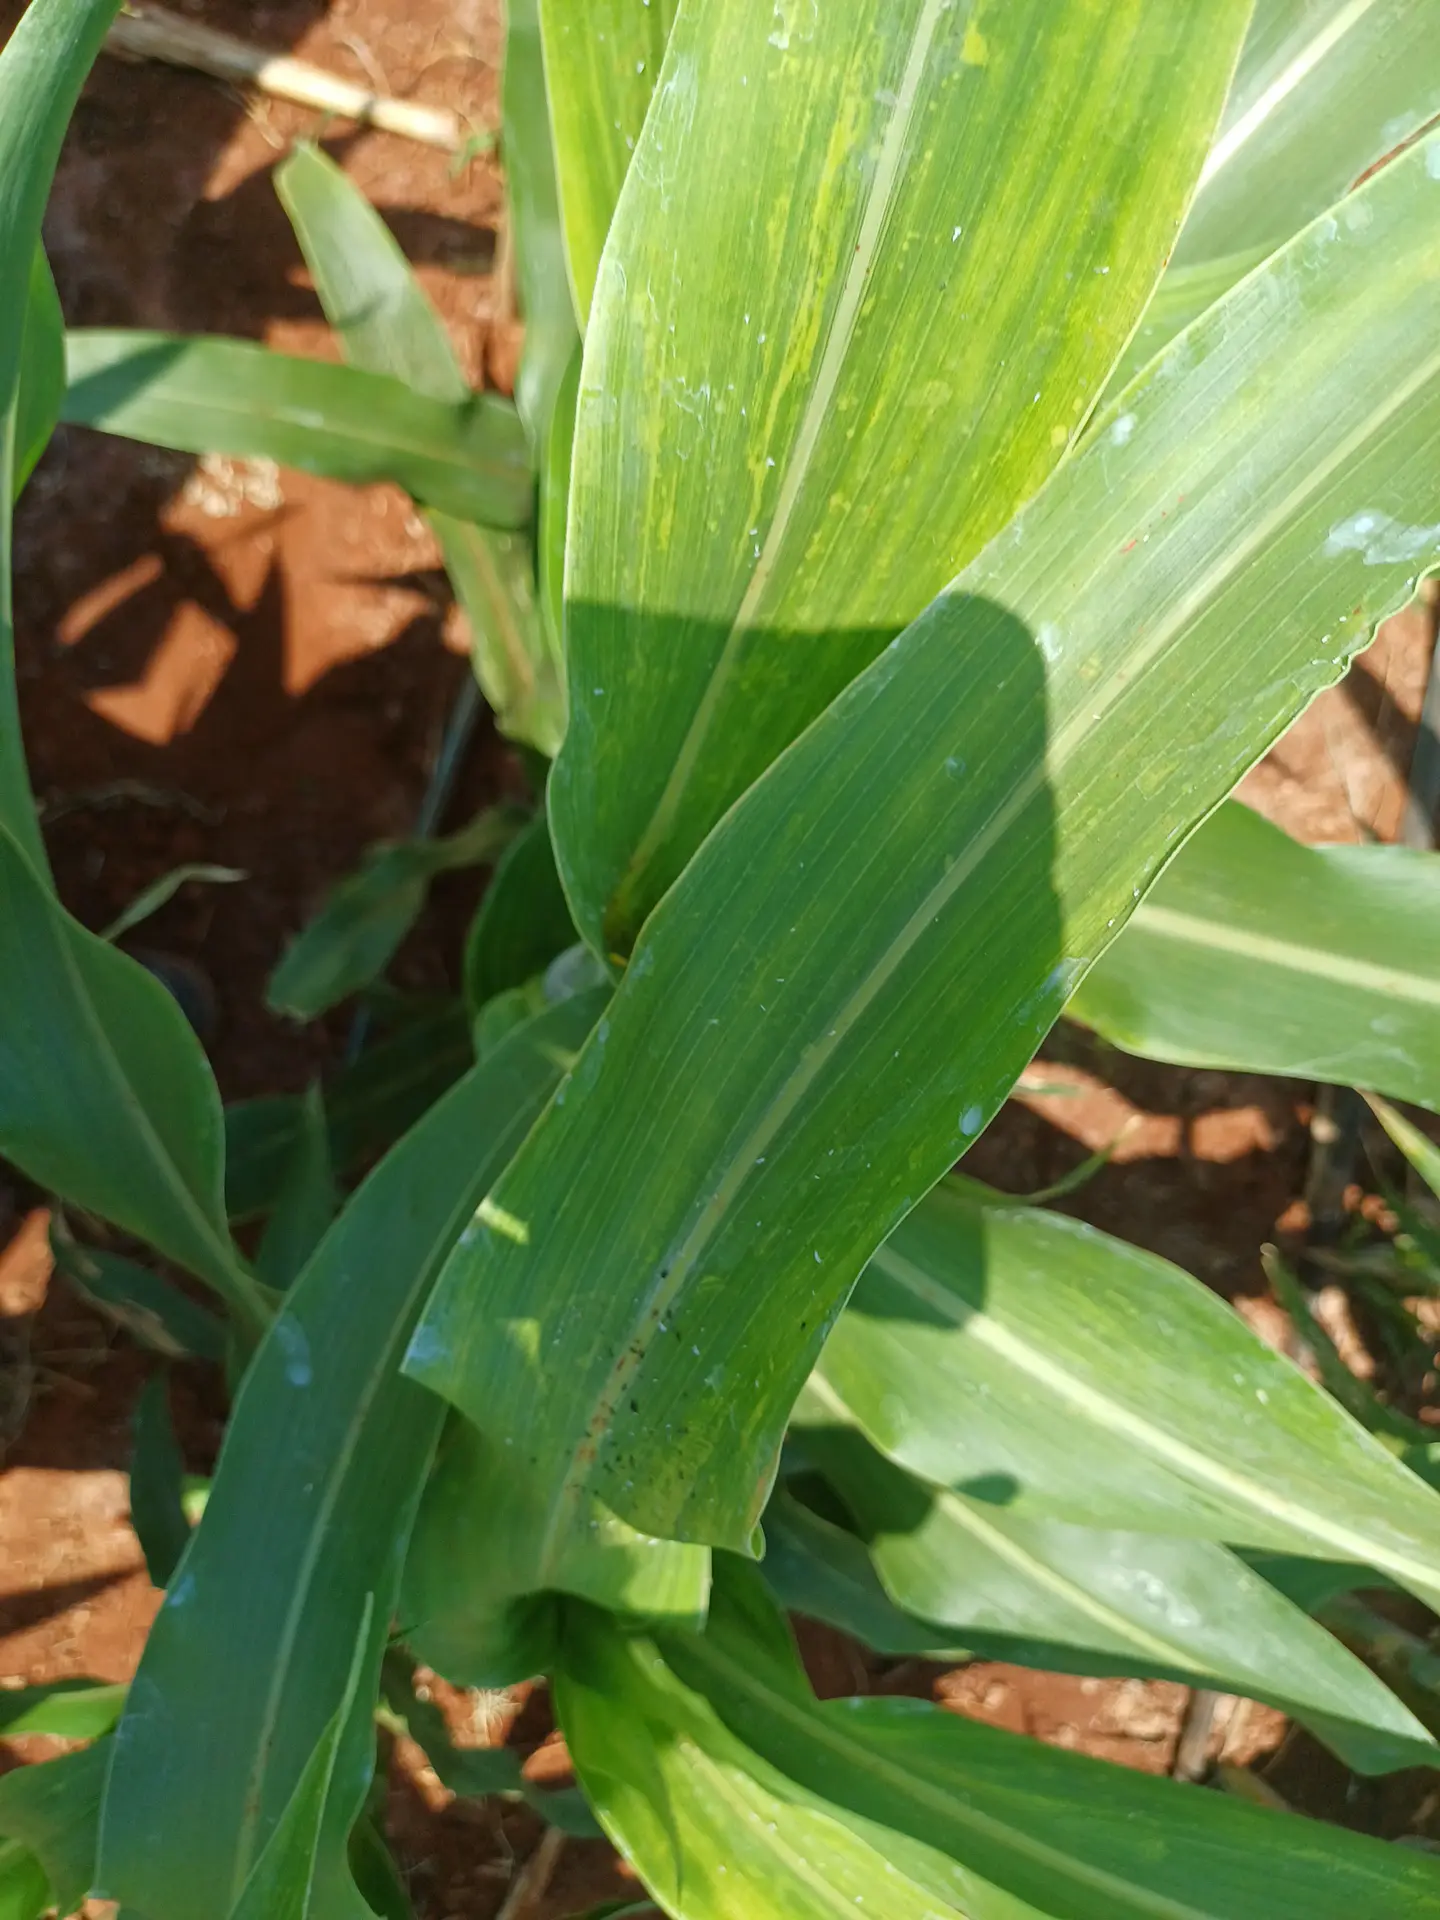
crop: sorghum
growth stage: heading tuber
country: Kenya
